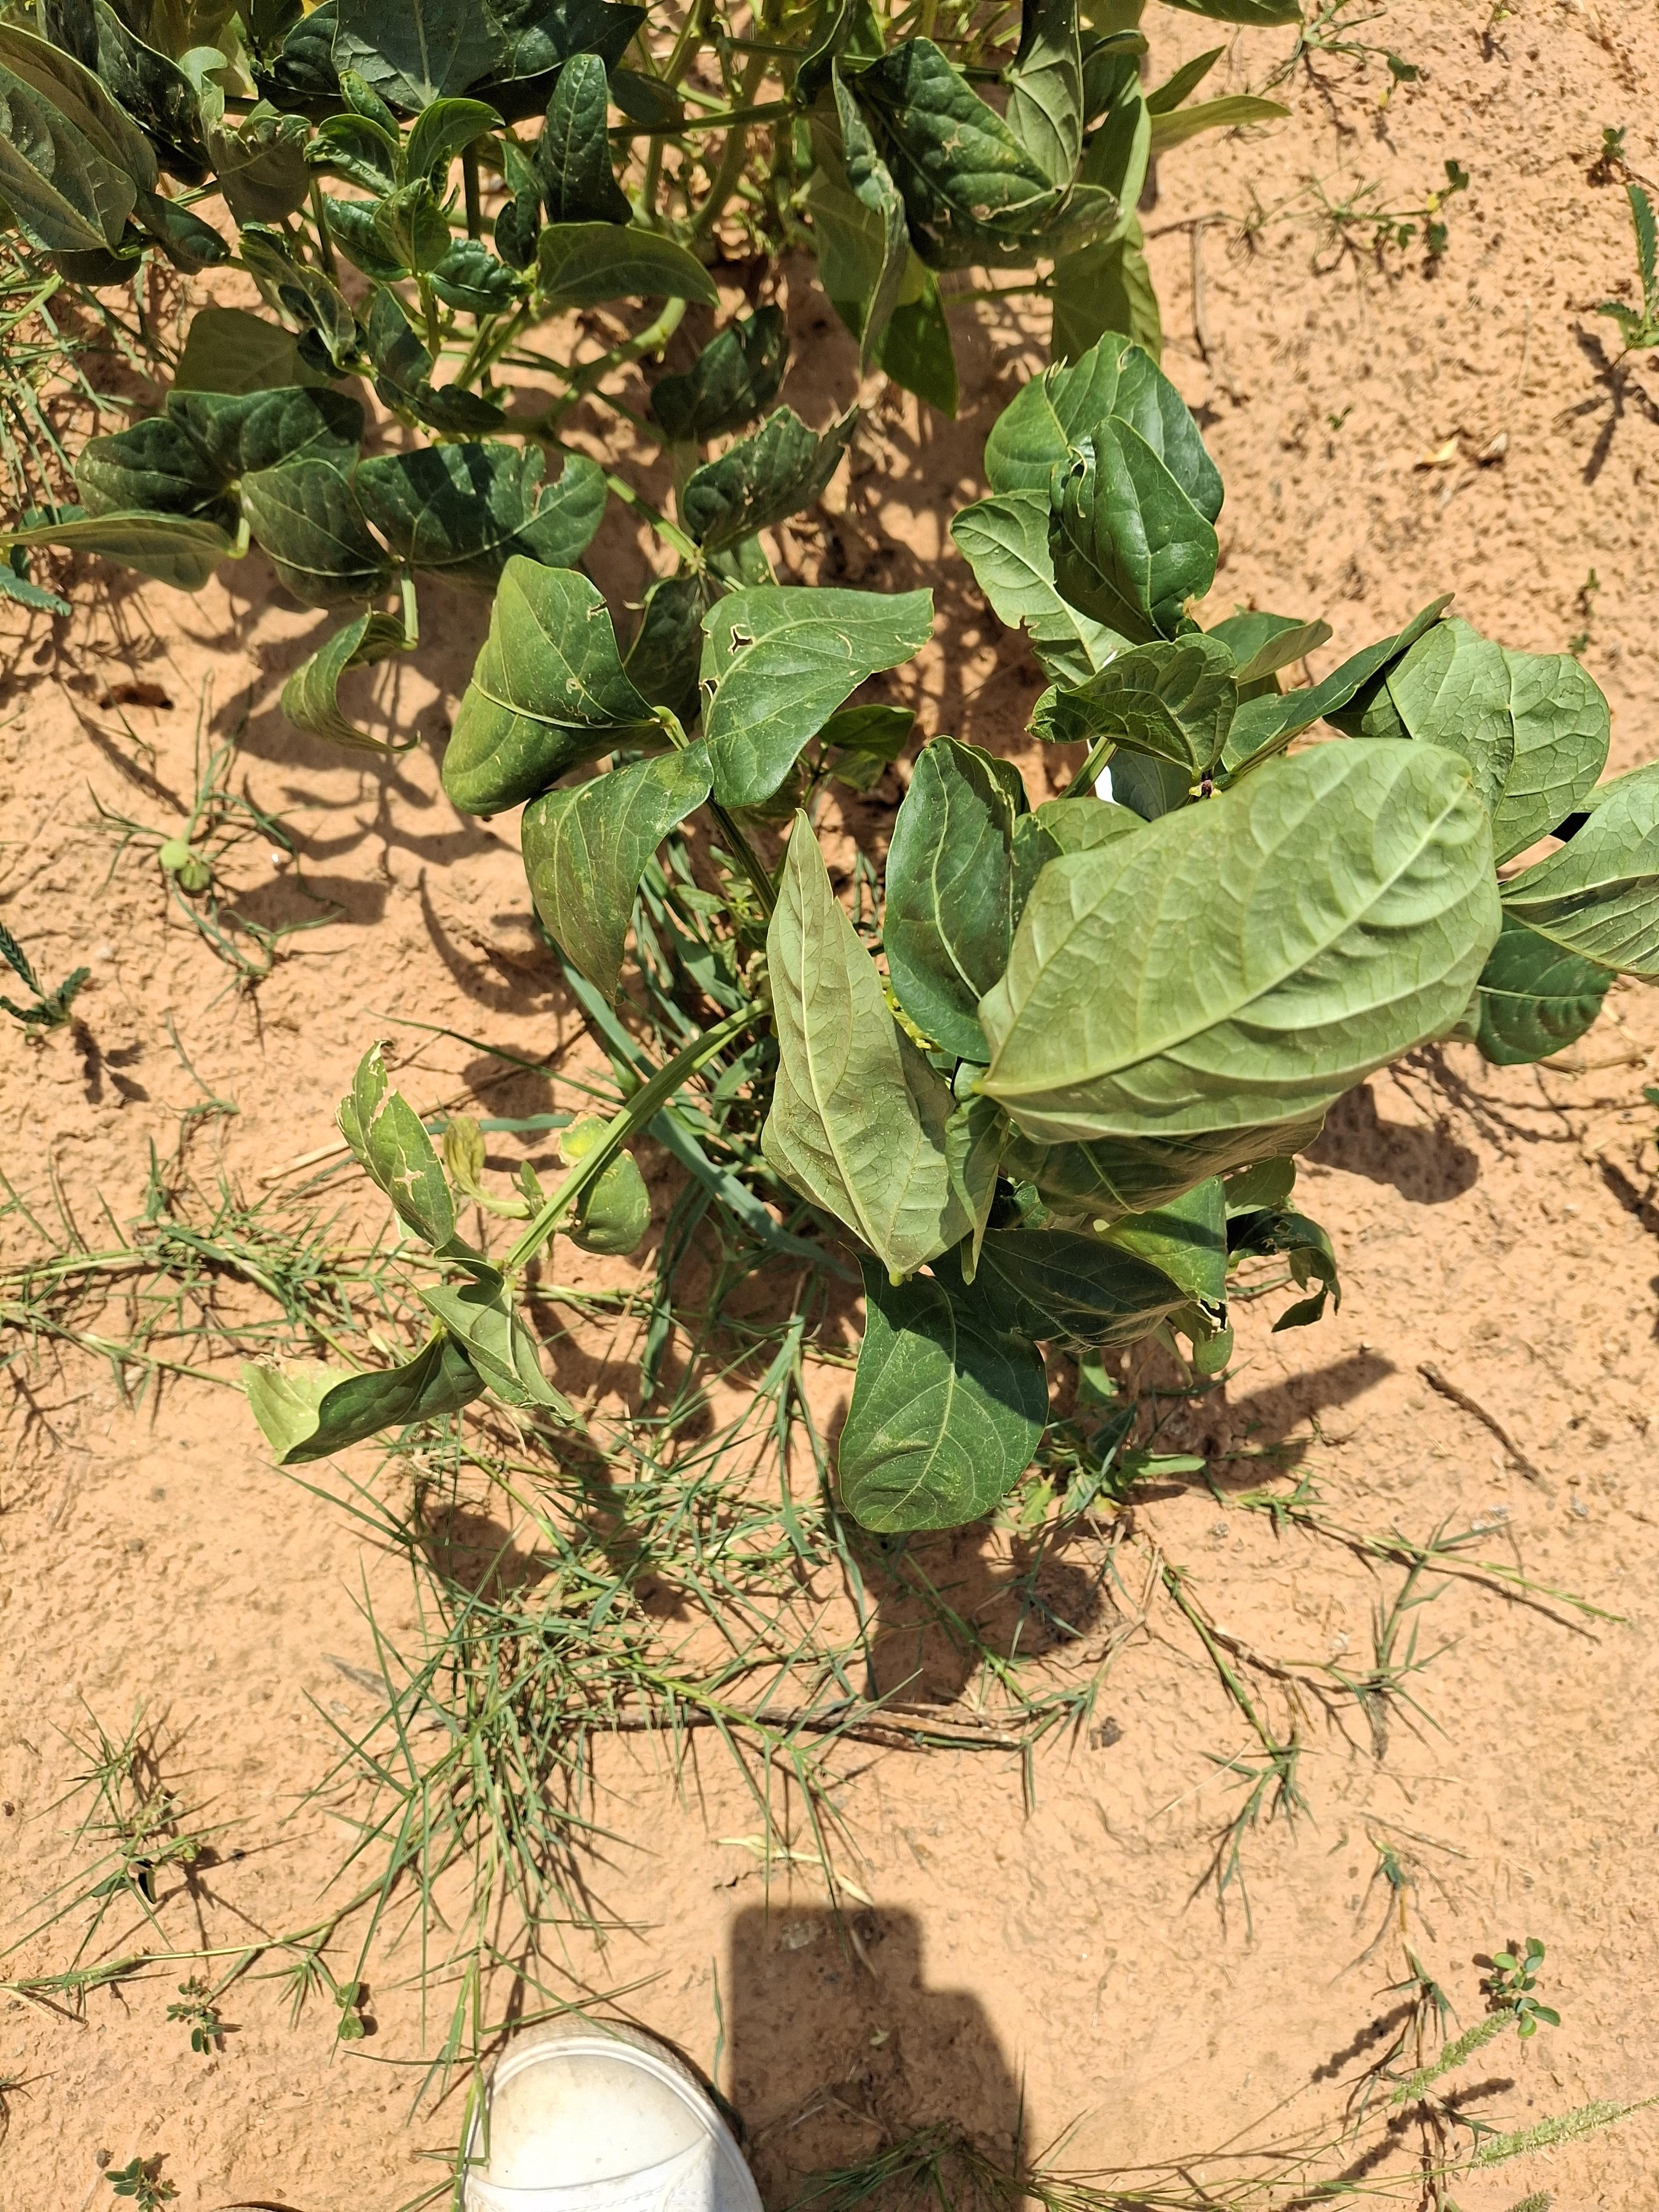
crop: cowpea
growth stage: harvest maturity
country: Nigeria
